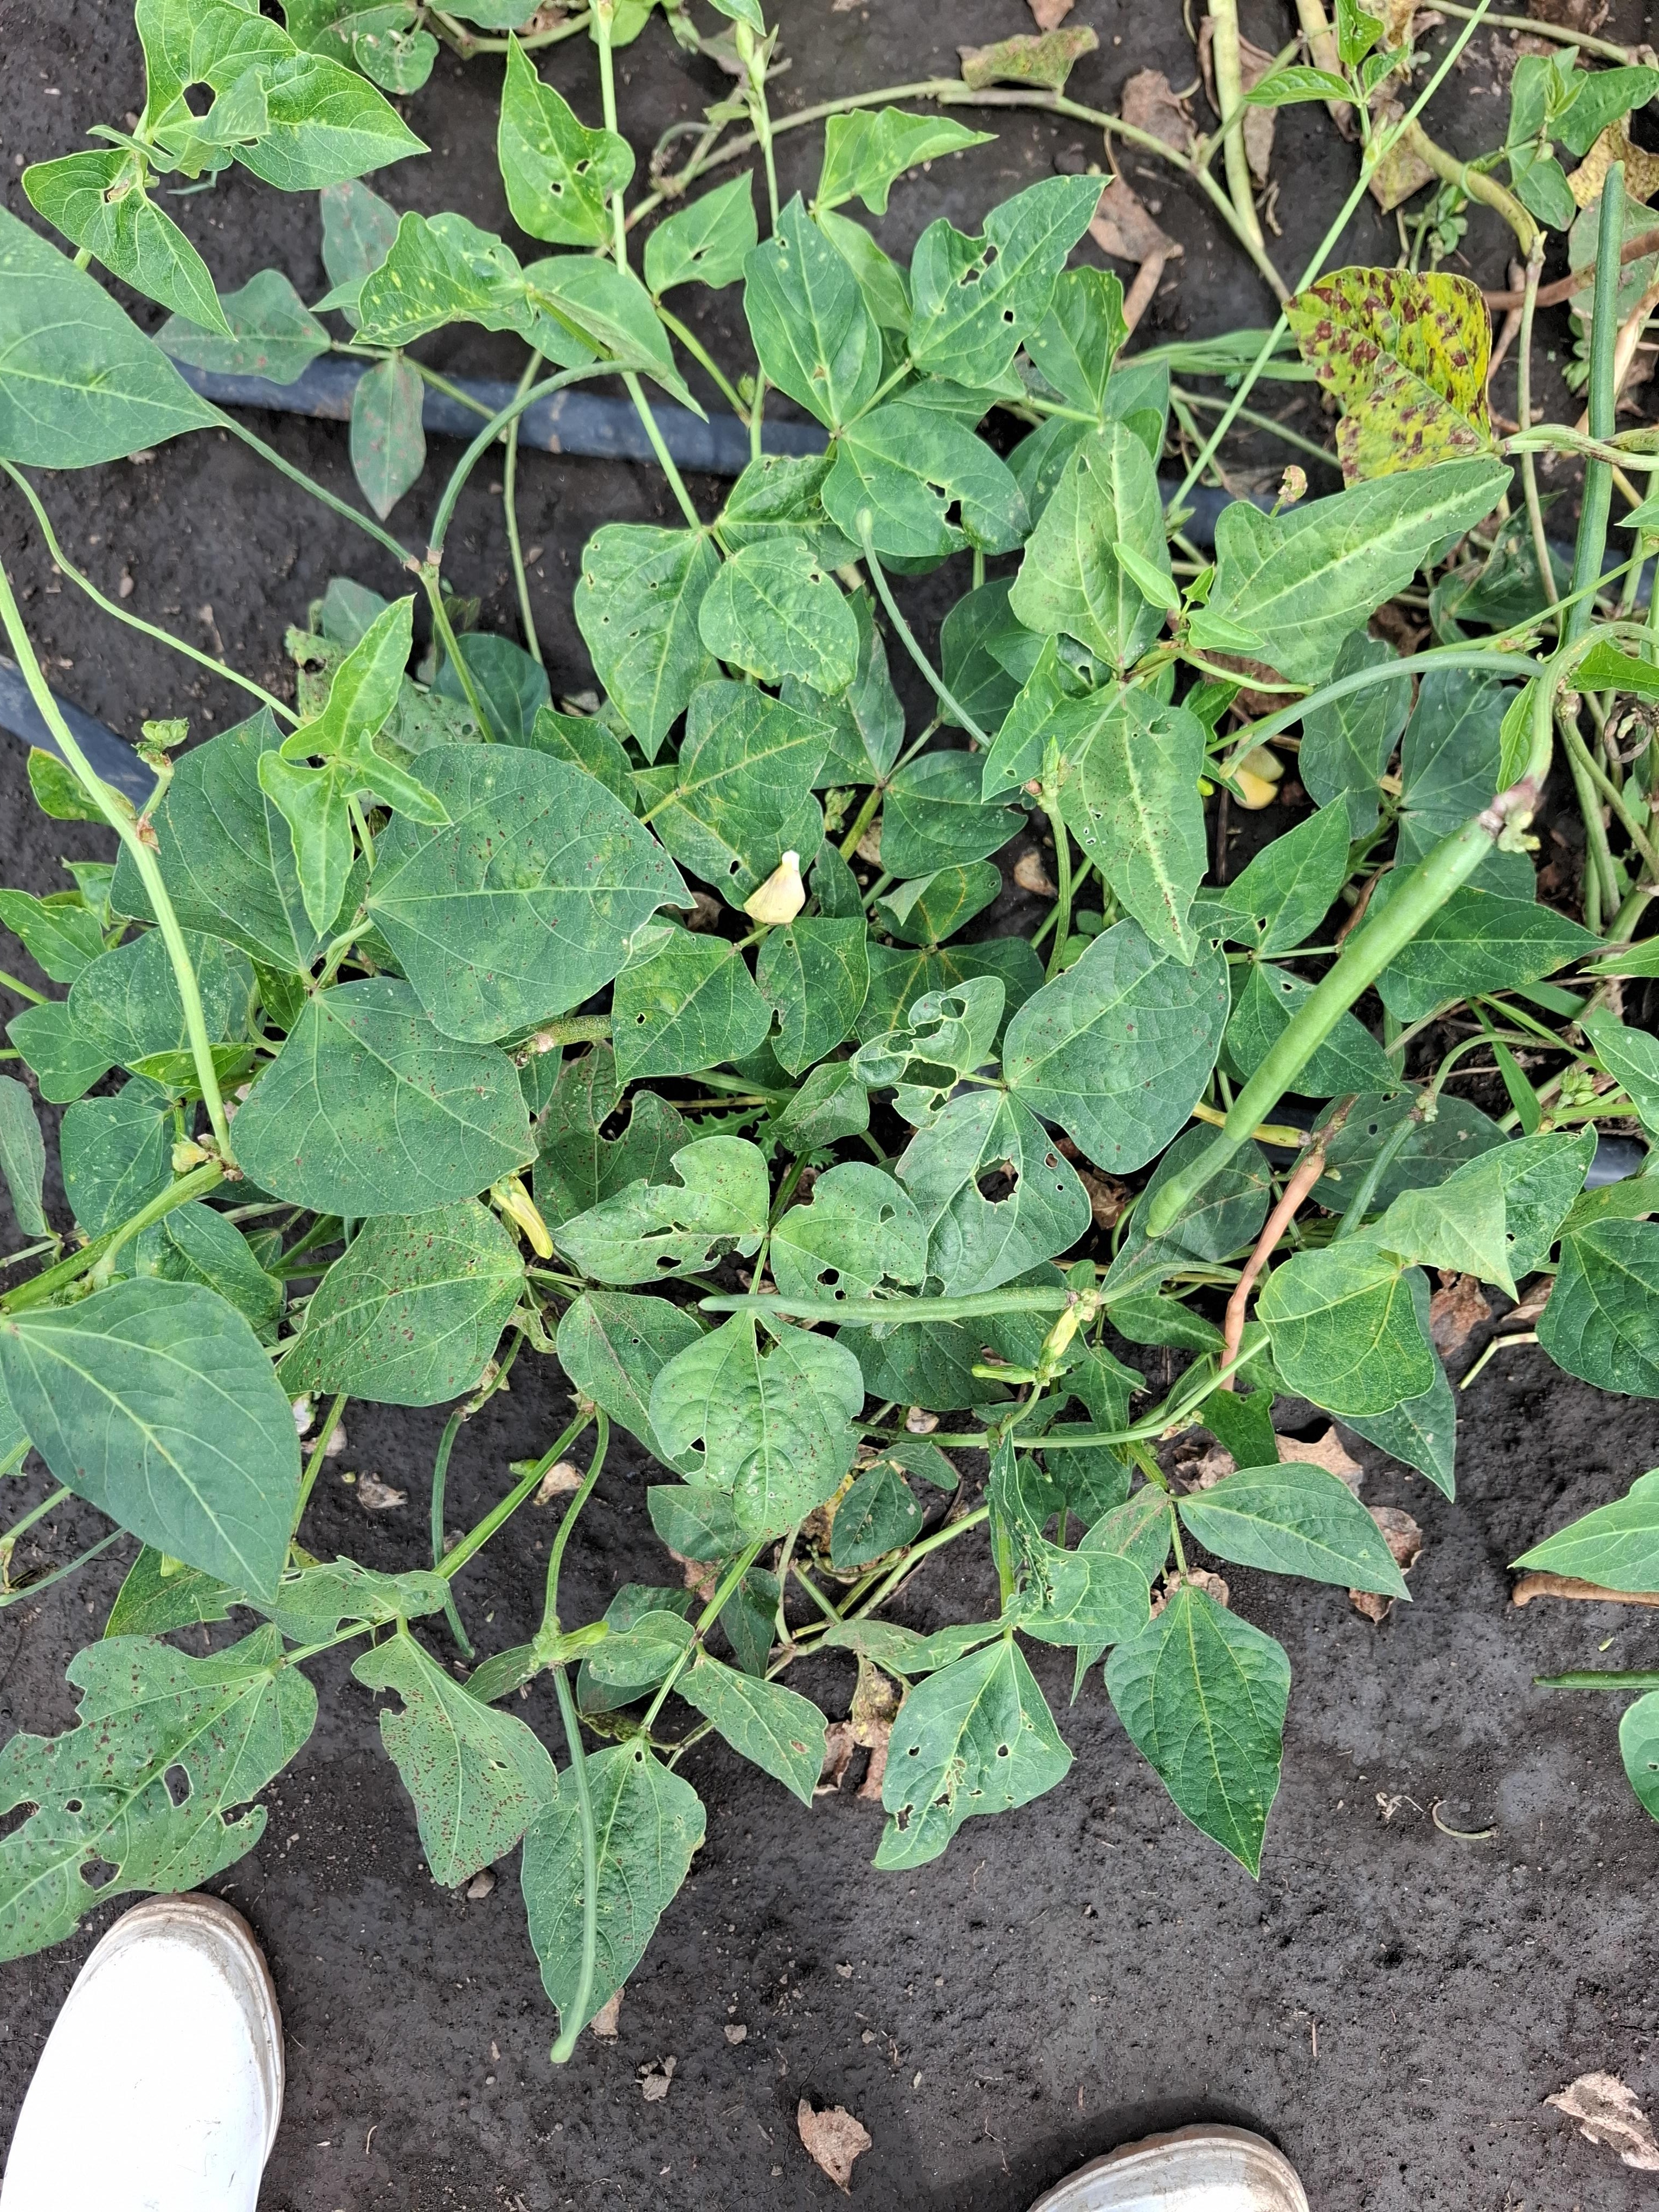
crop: cowpea
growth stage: development pod
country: Tanzania
